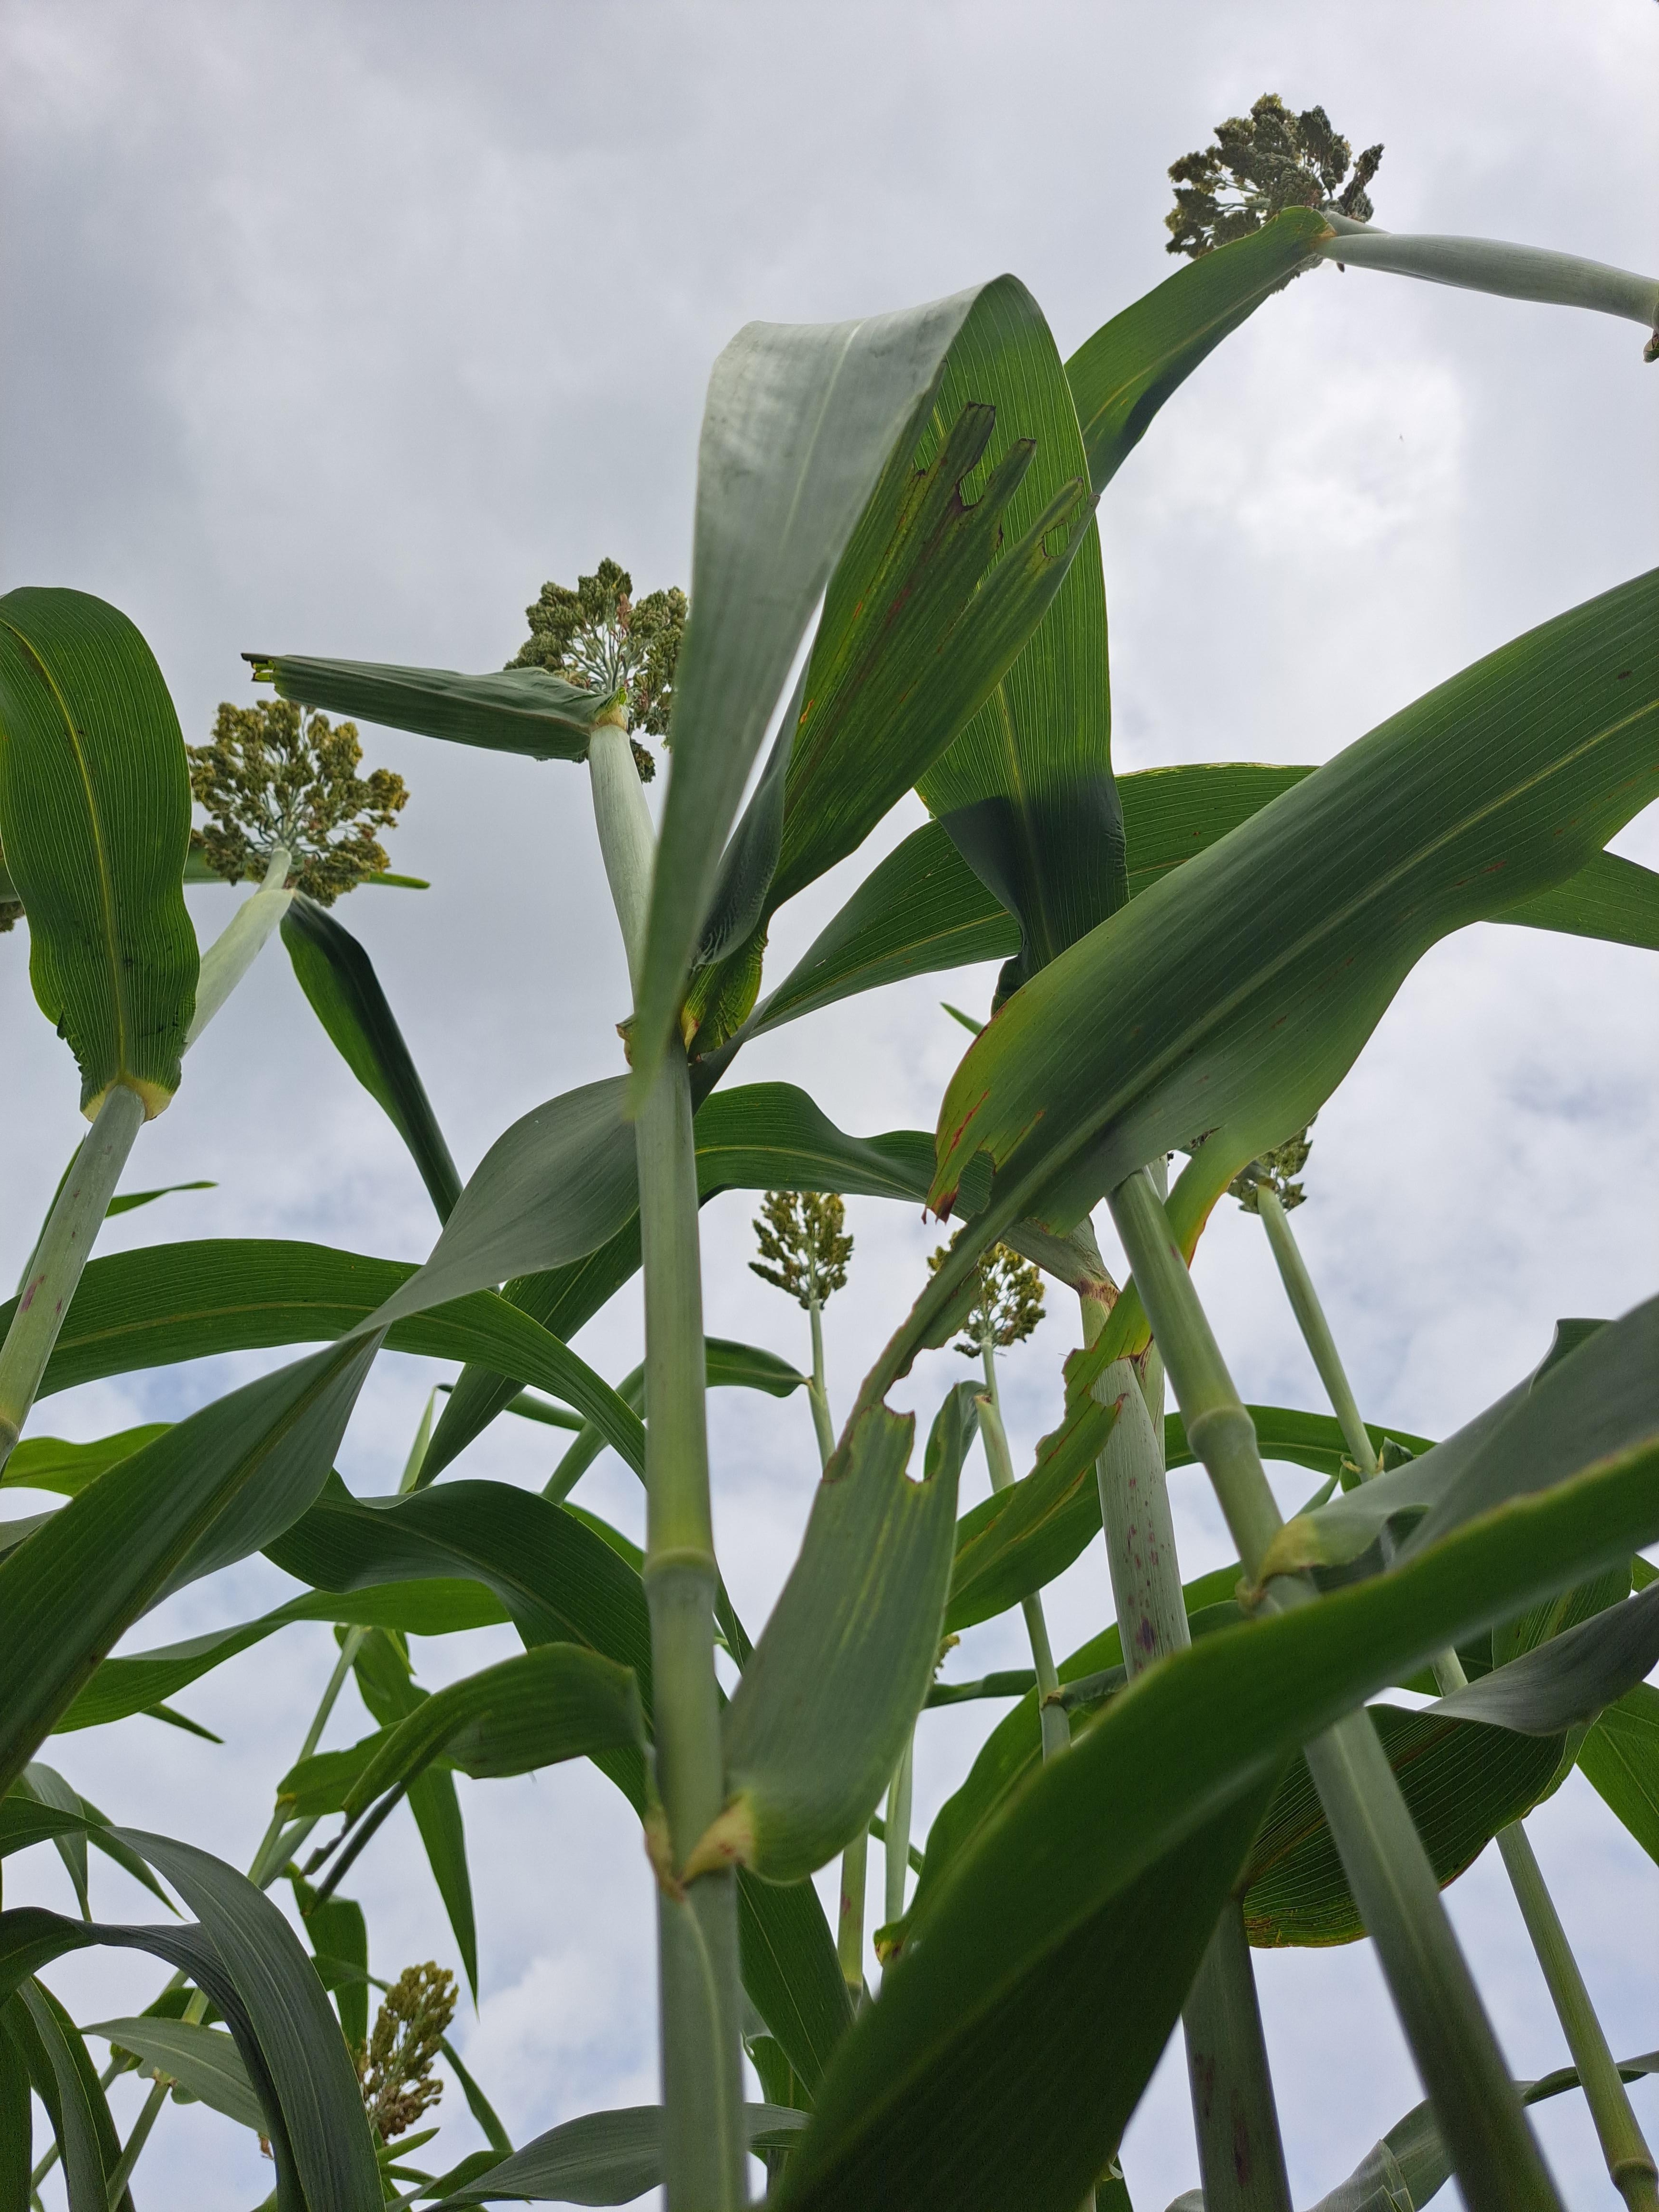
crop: sorghum
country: Tanzania
